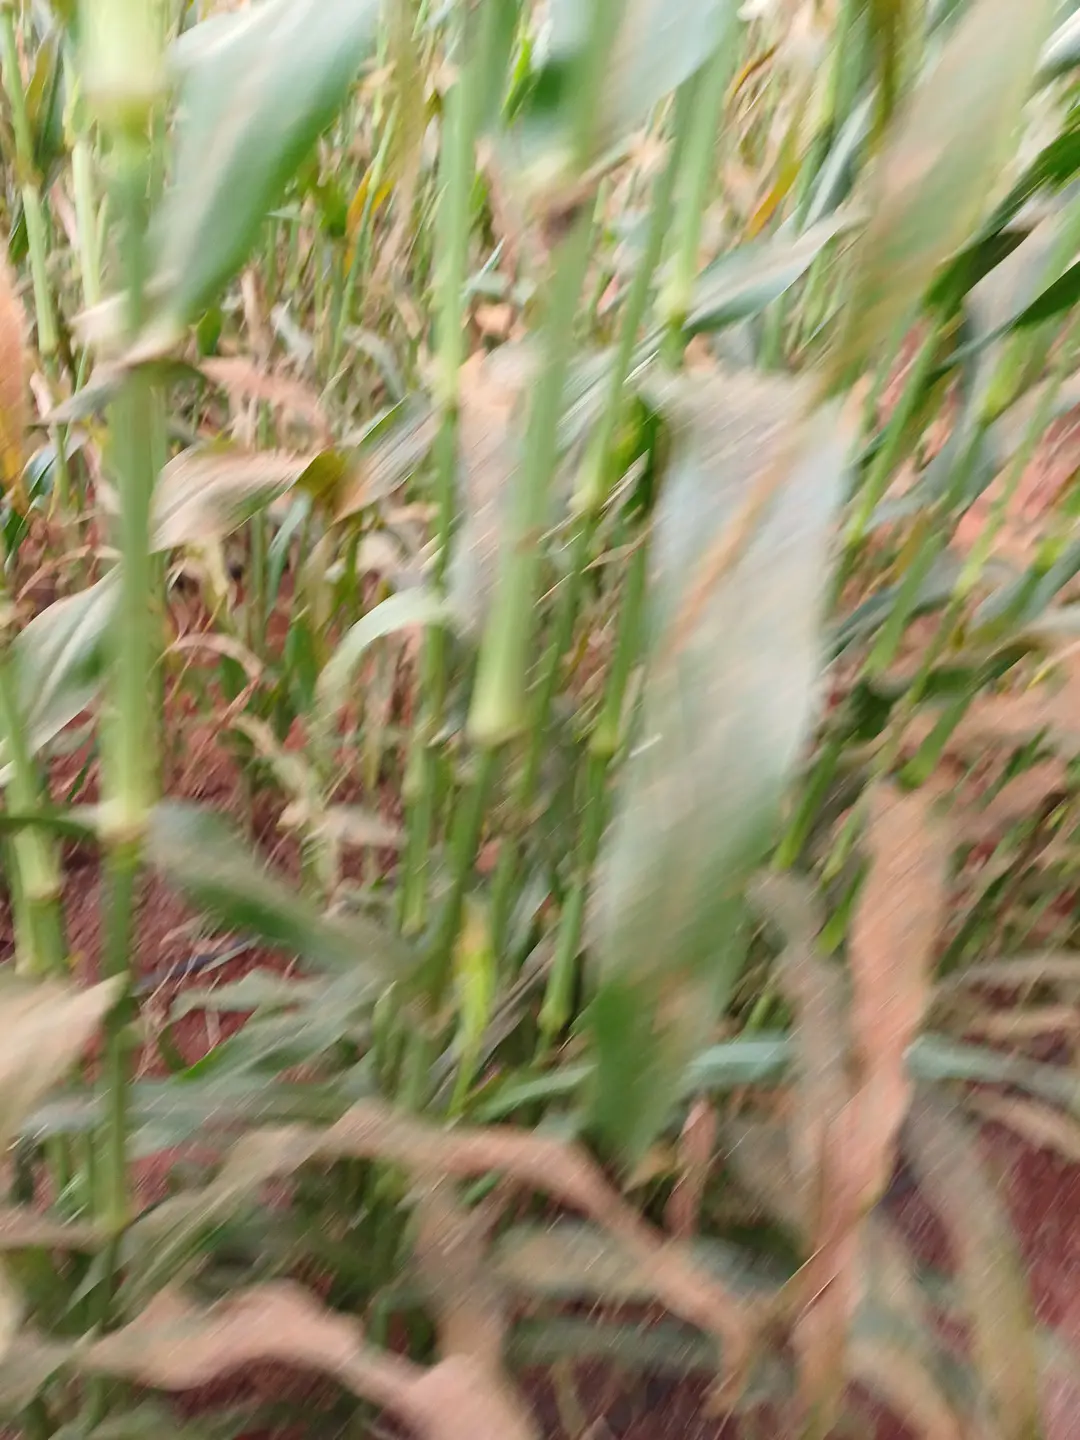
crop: pearl millet
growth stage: filling grain
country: Kenya
